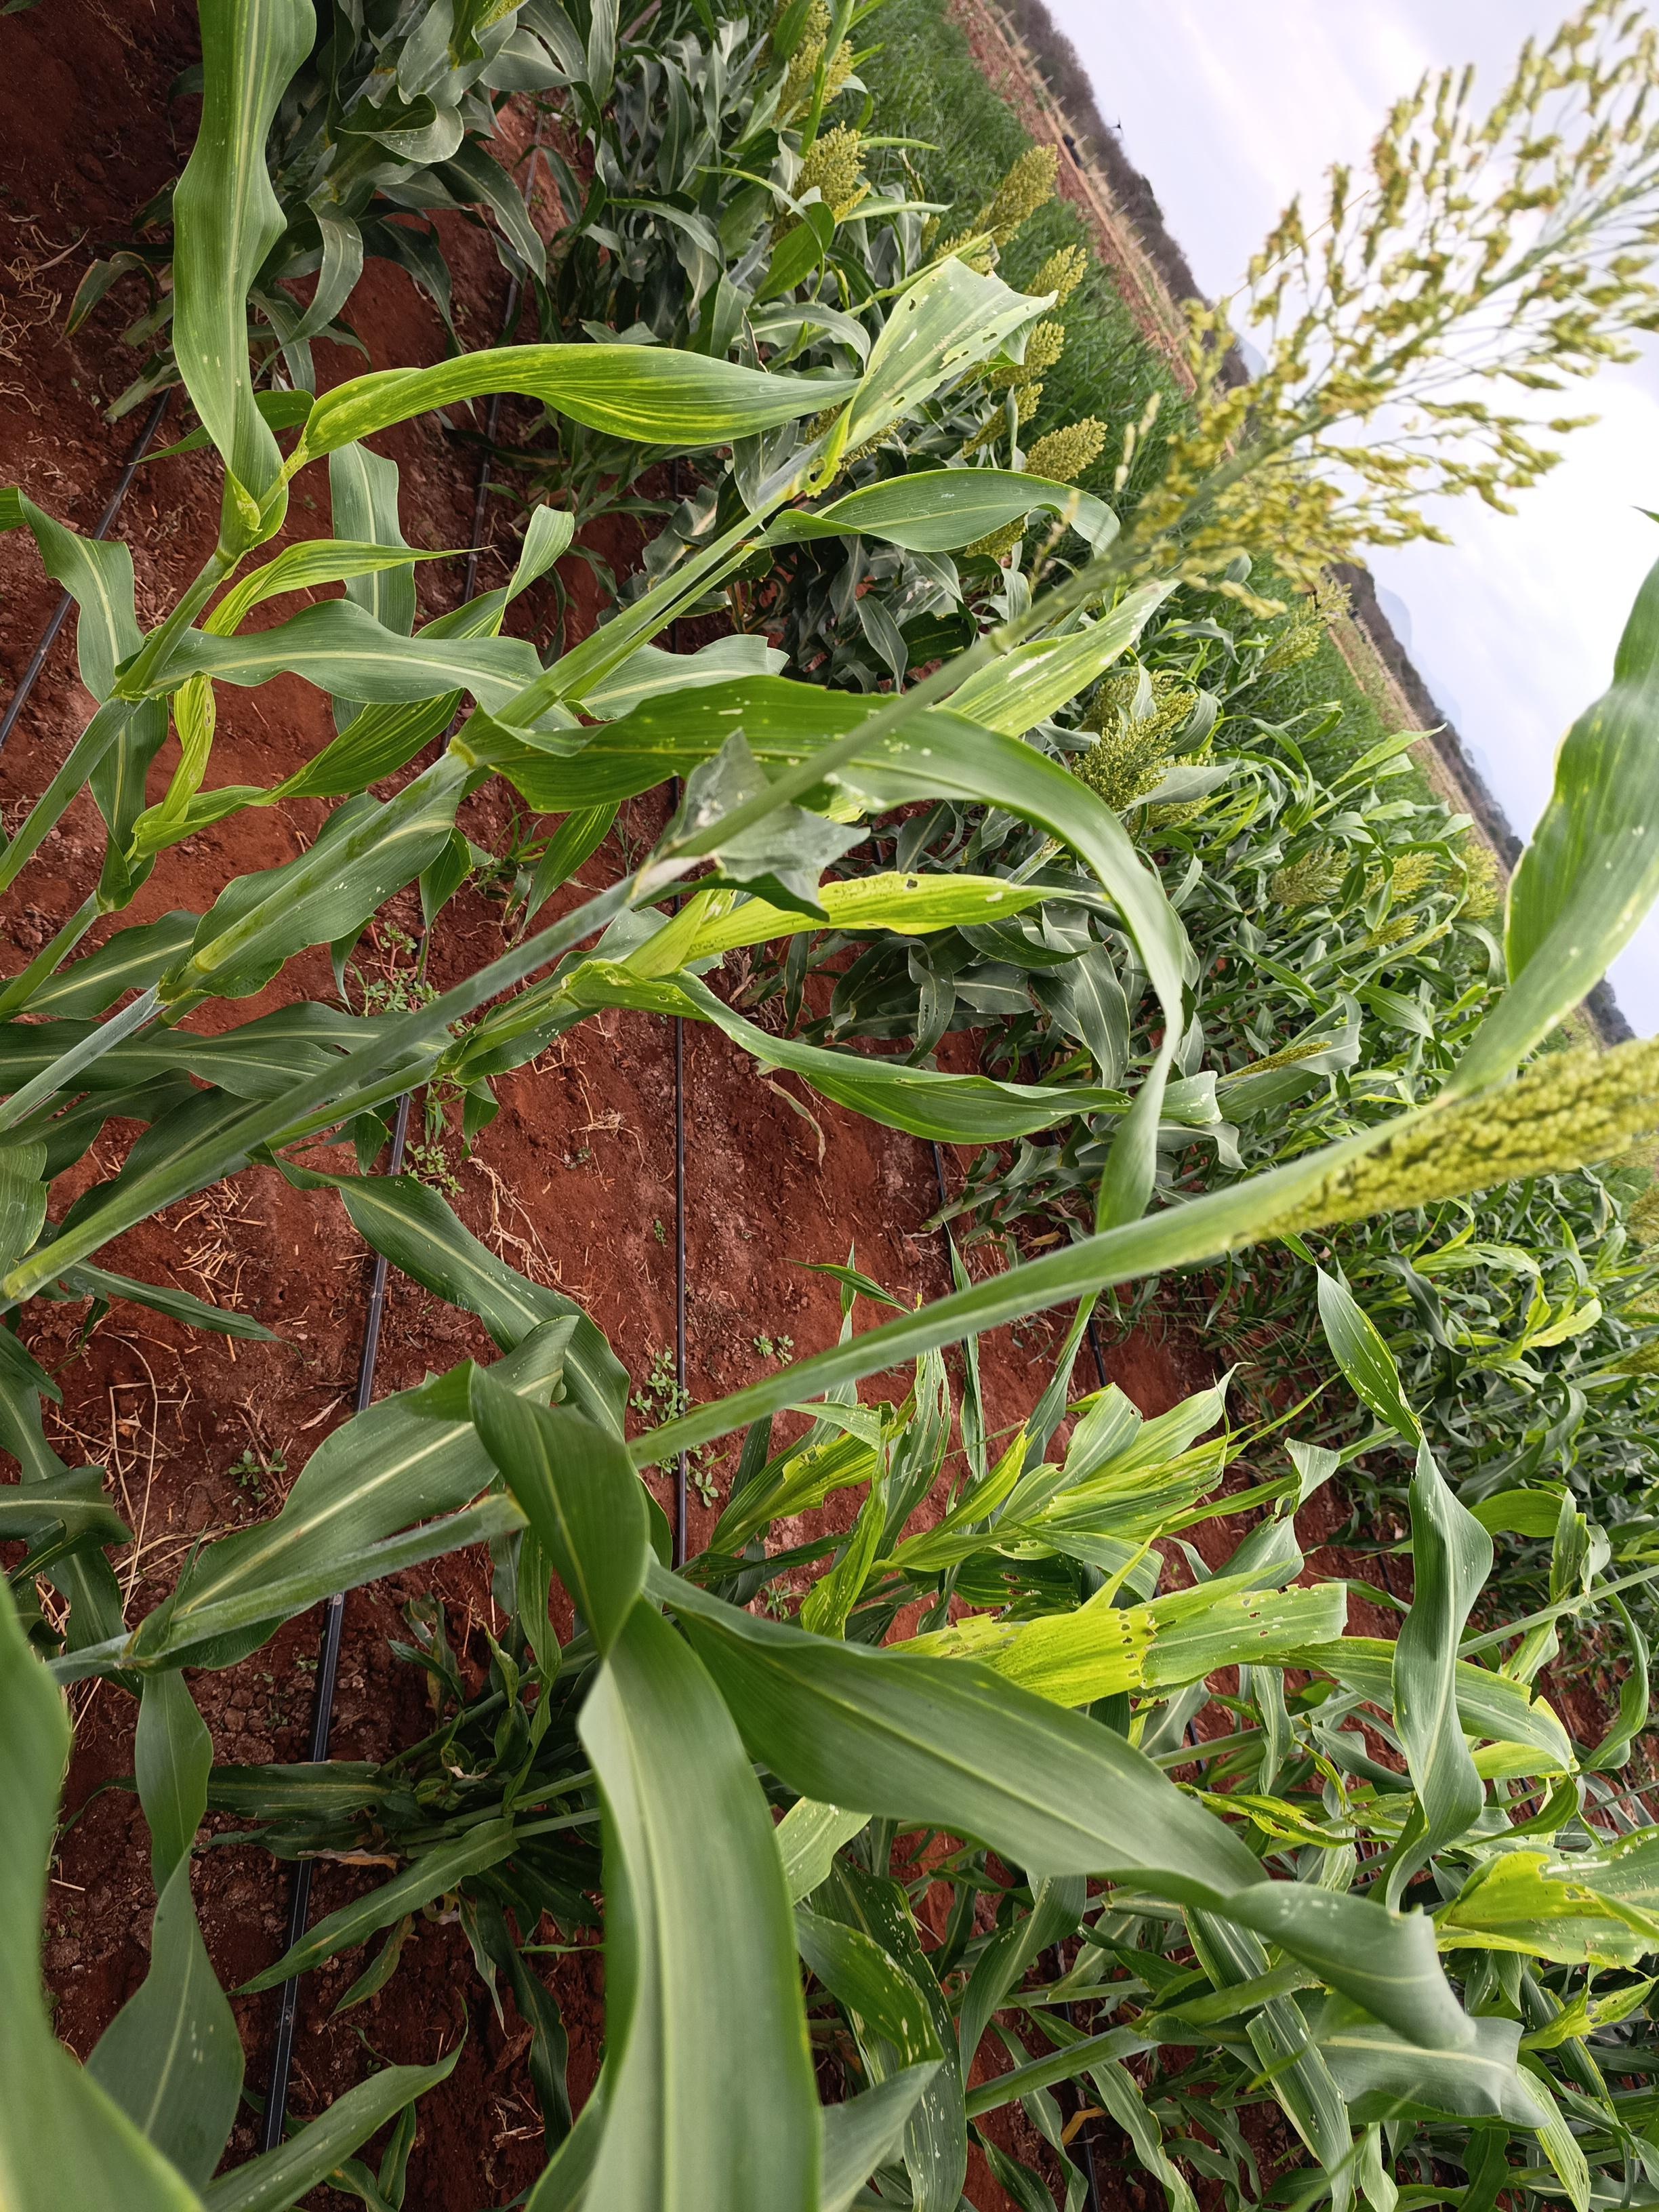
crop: sorghum
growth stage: flowering
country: Kenya
